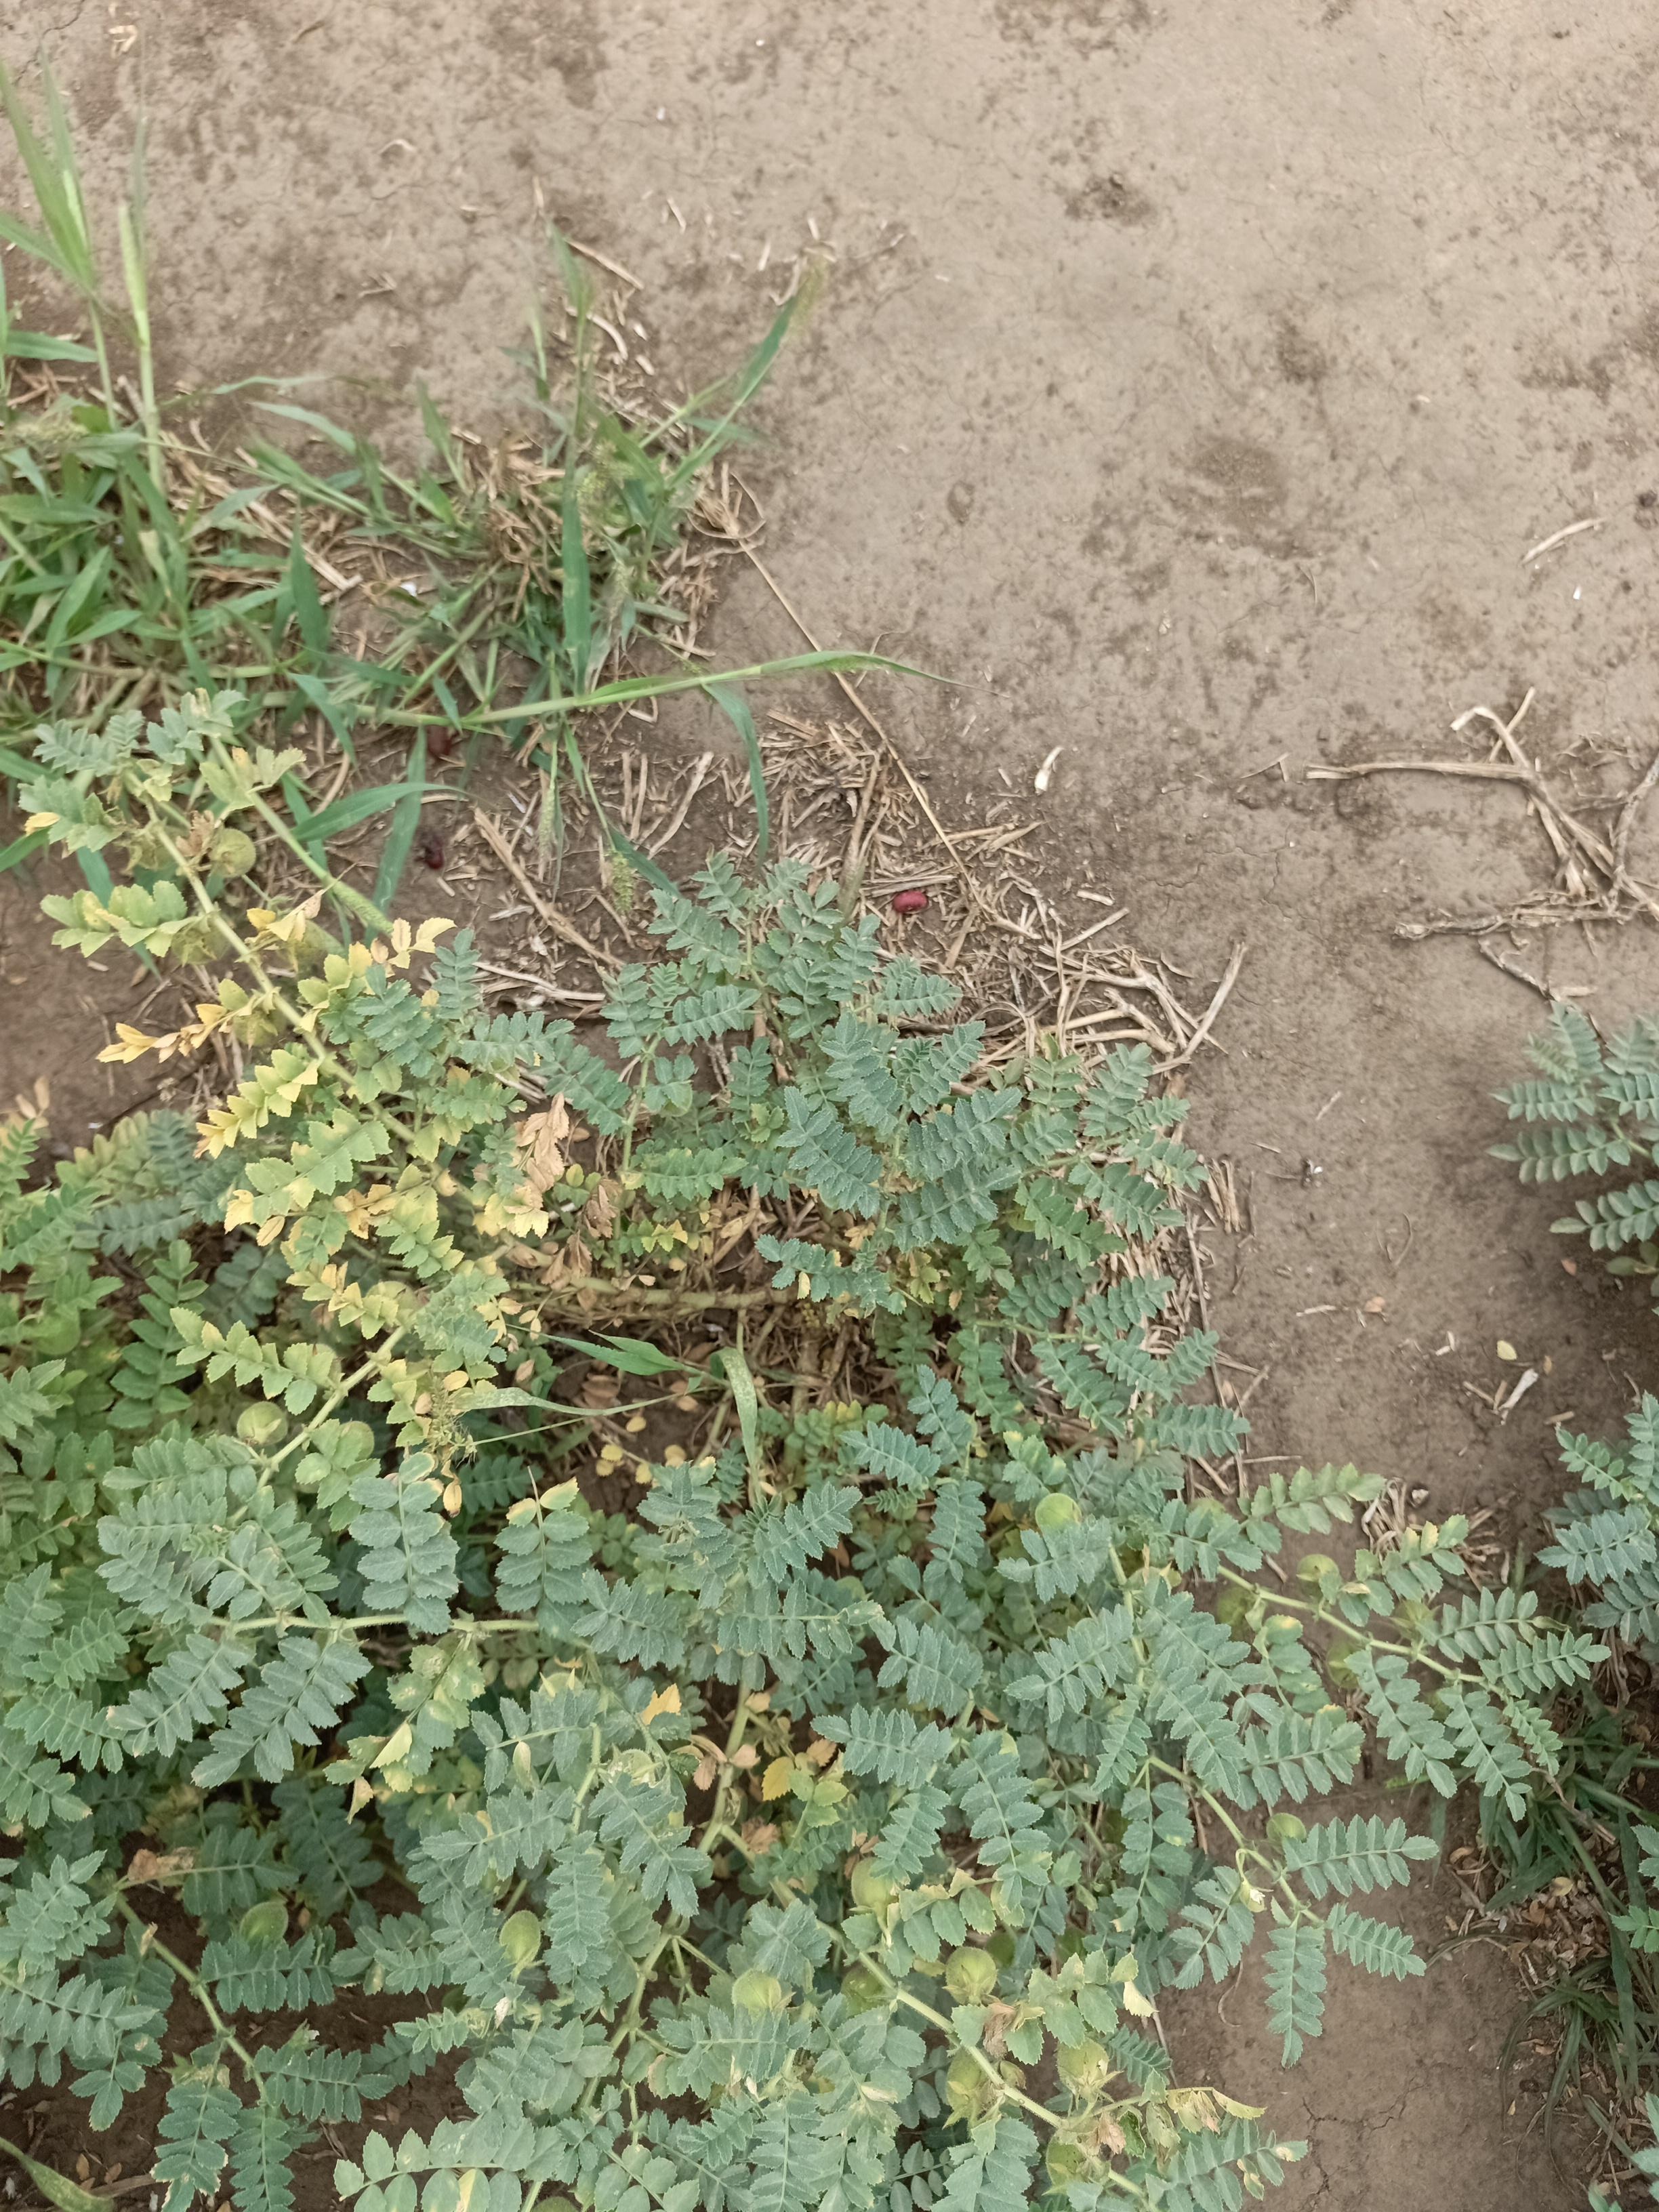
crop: chickpea
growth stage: development pod
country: Tanzania
